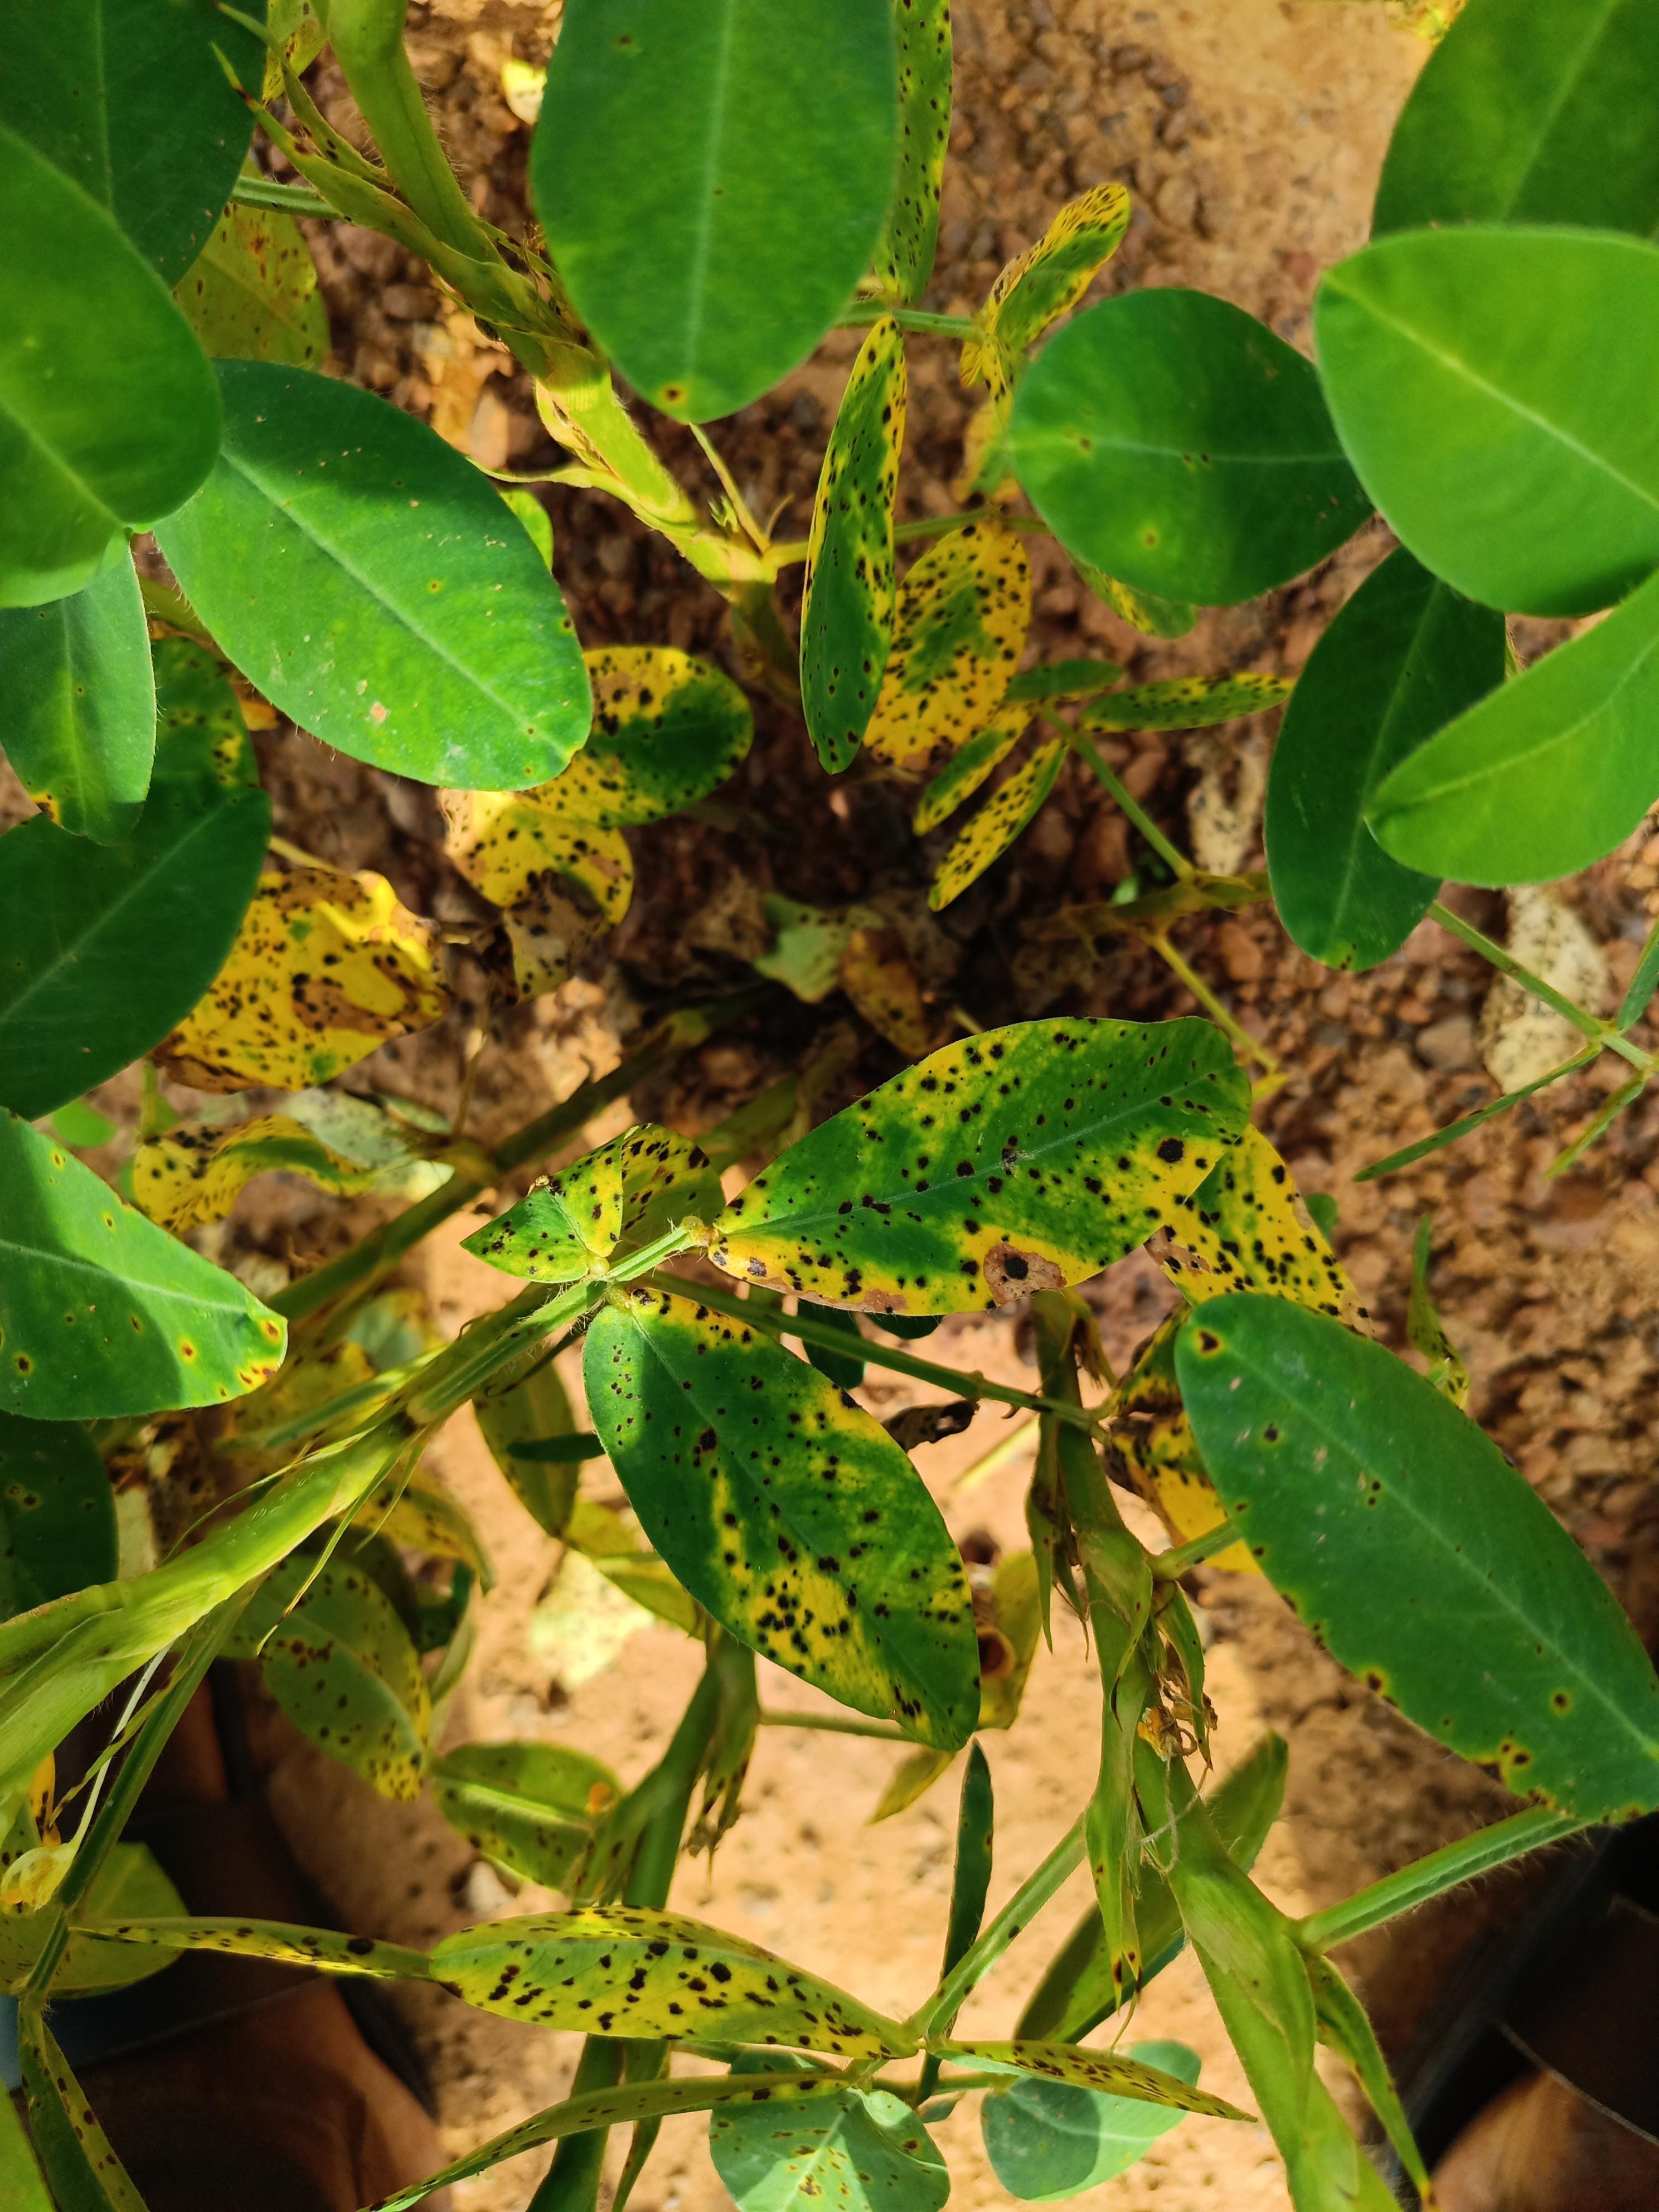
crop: groundnut
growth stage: development pod
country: Ghana
